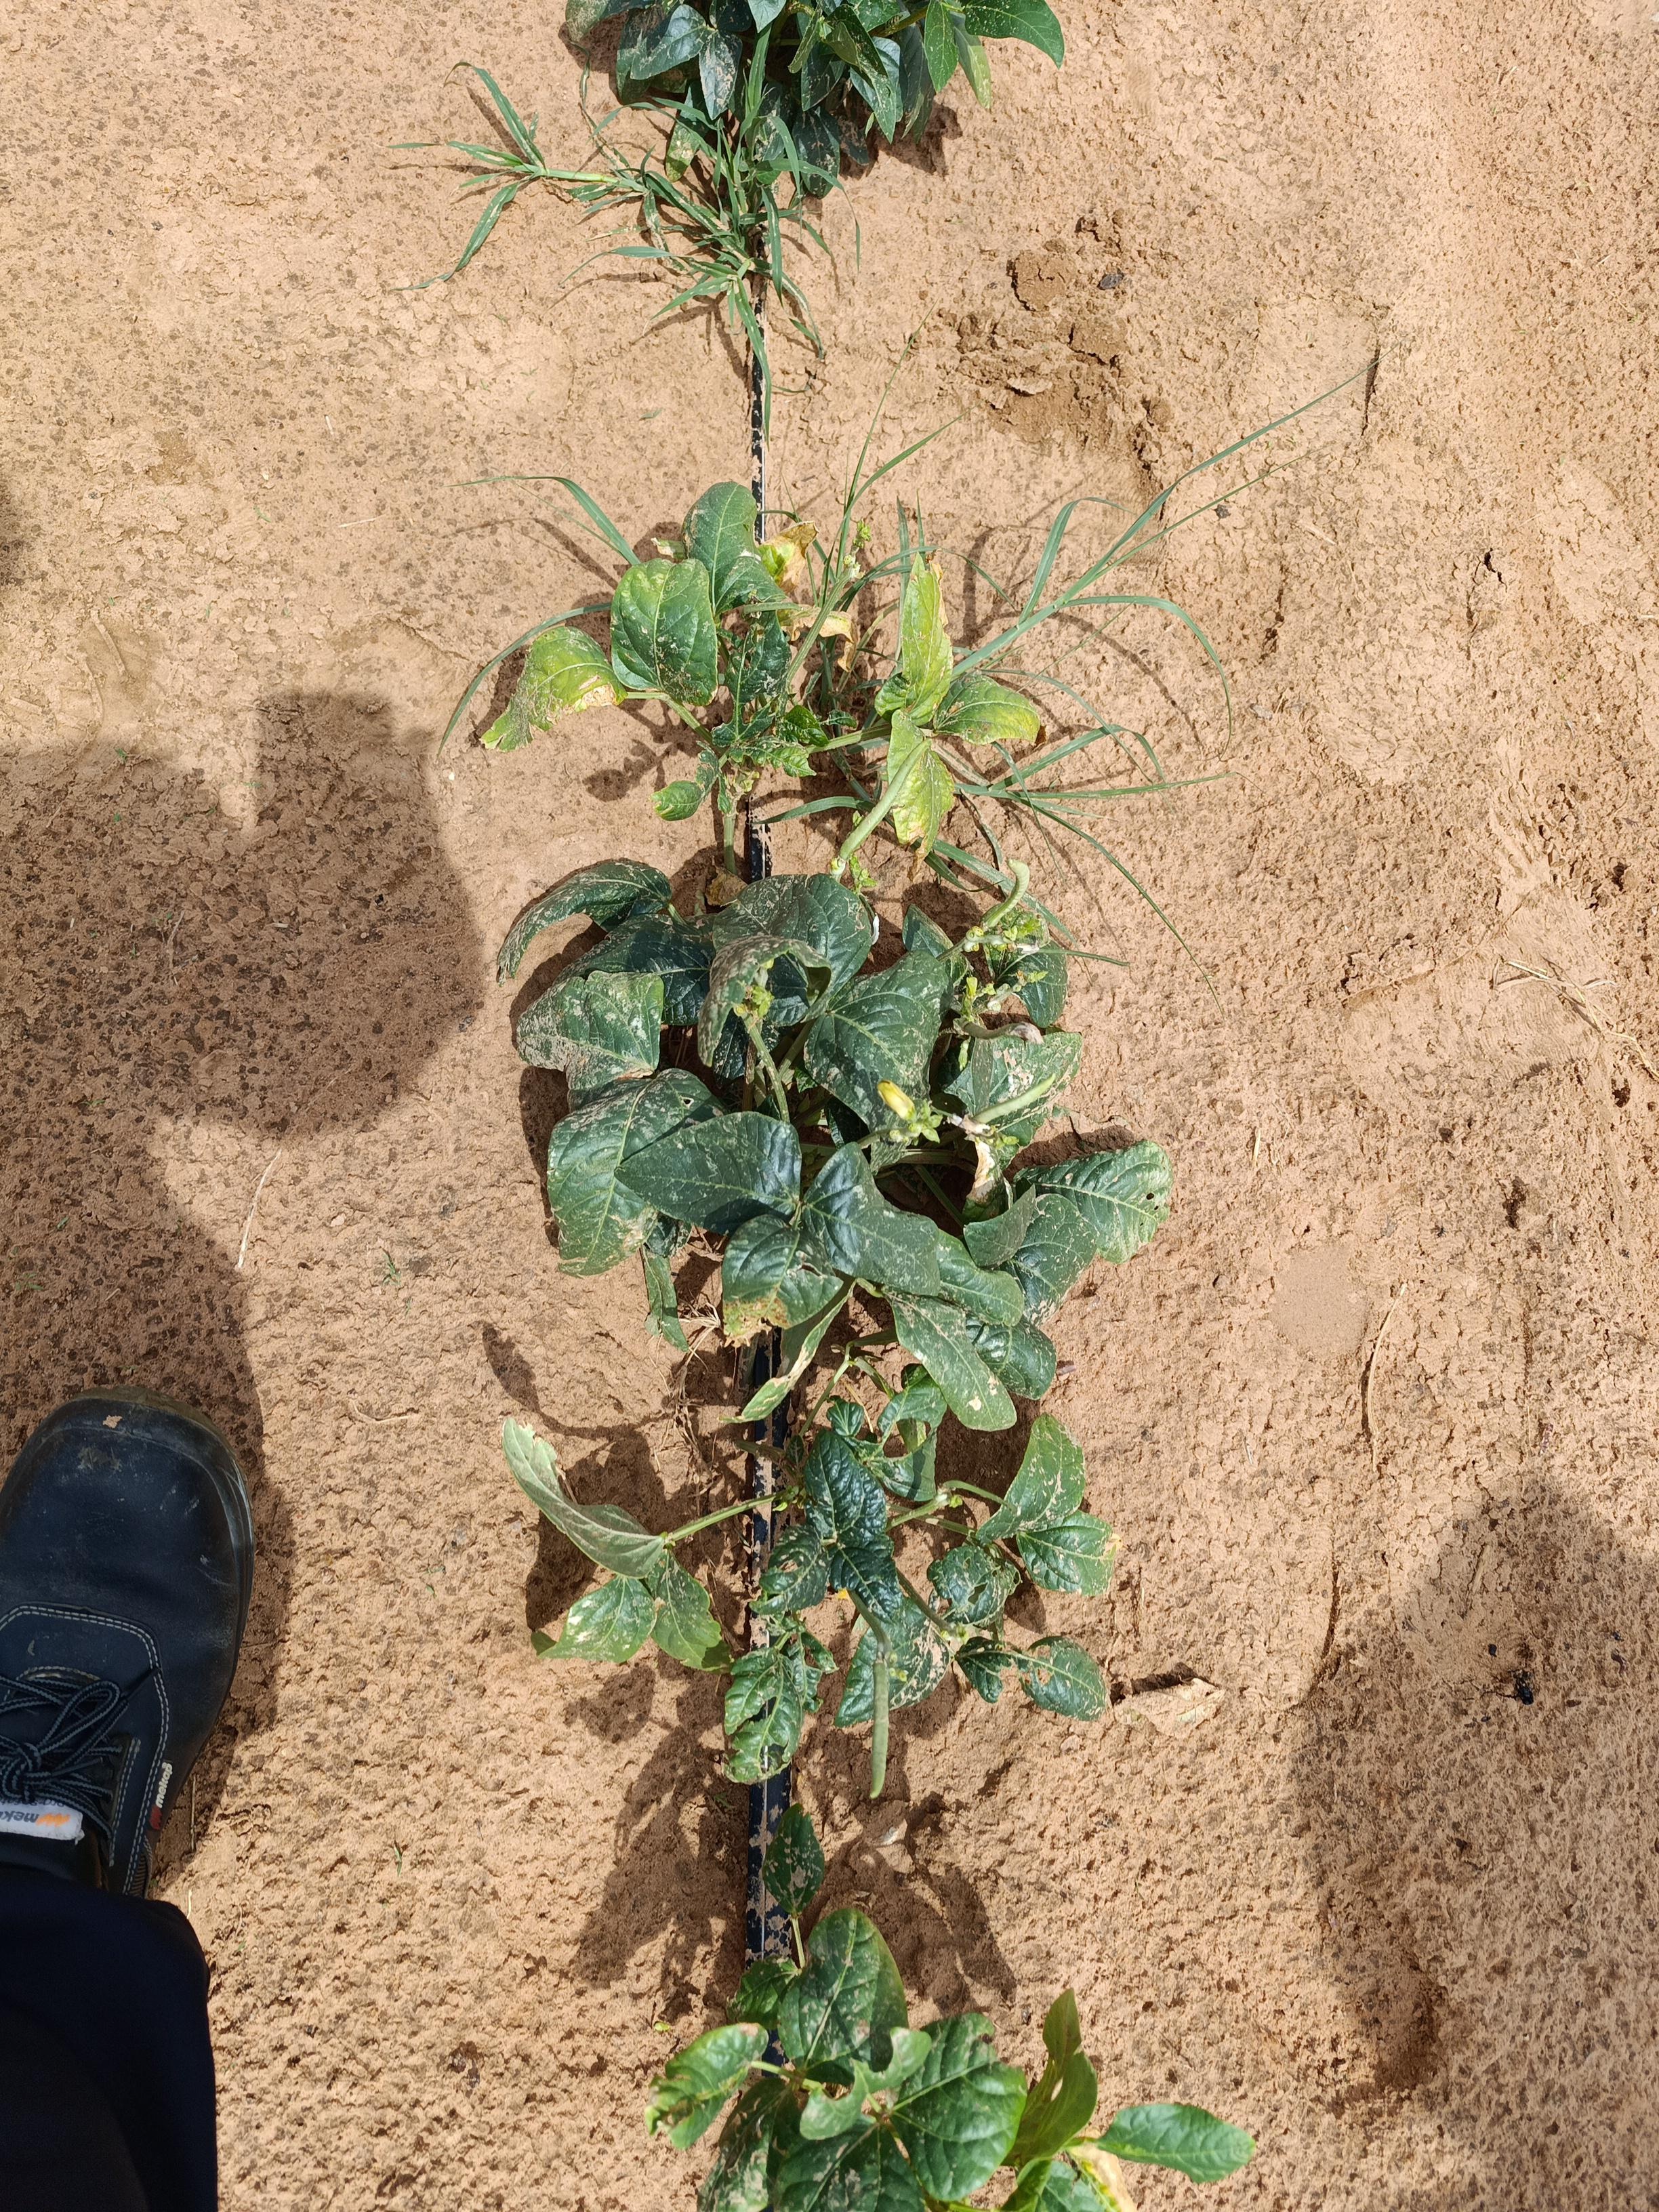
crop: cowpea
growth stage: development pod
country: Nigeria
